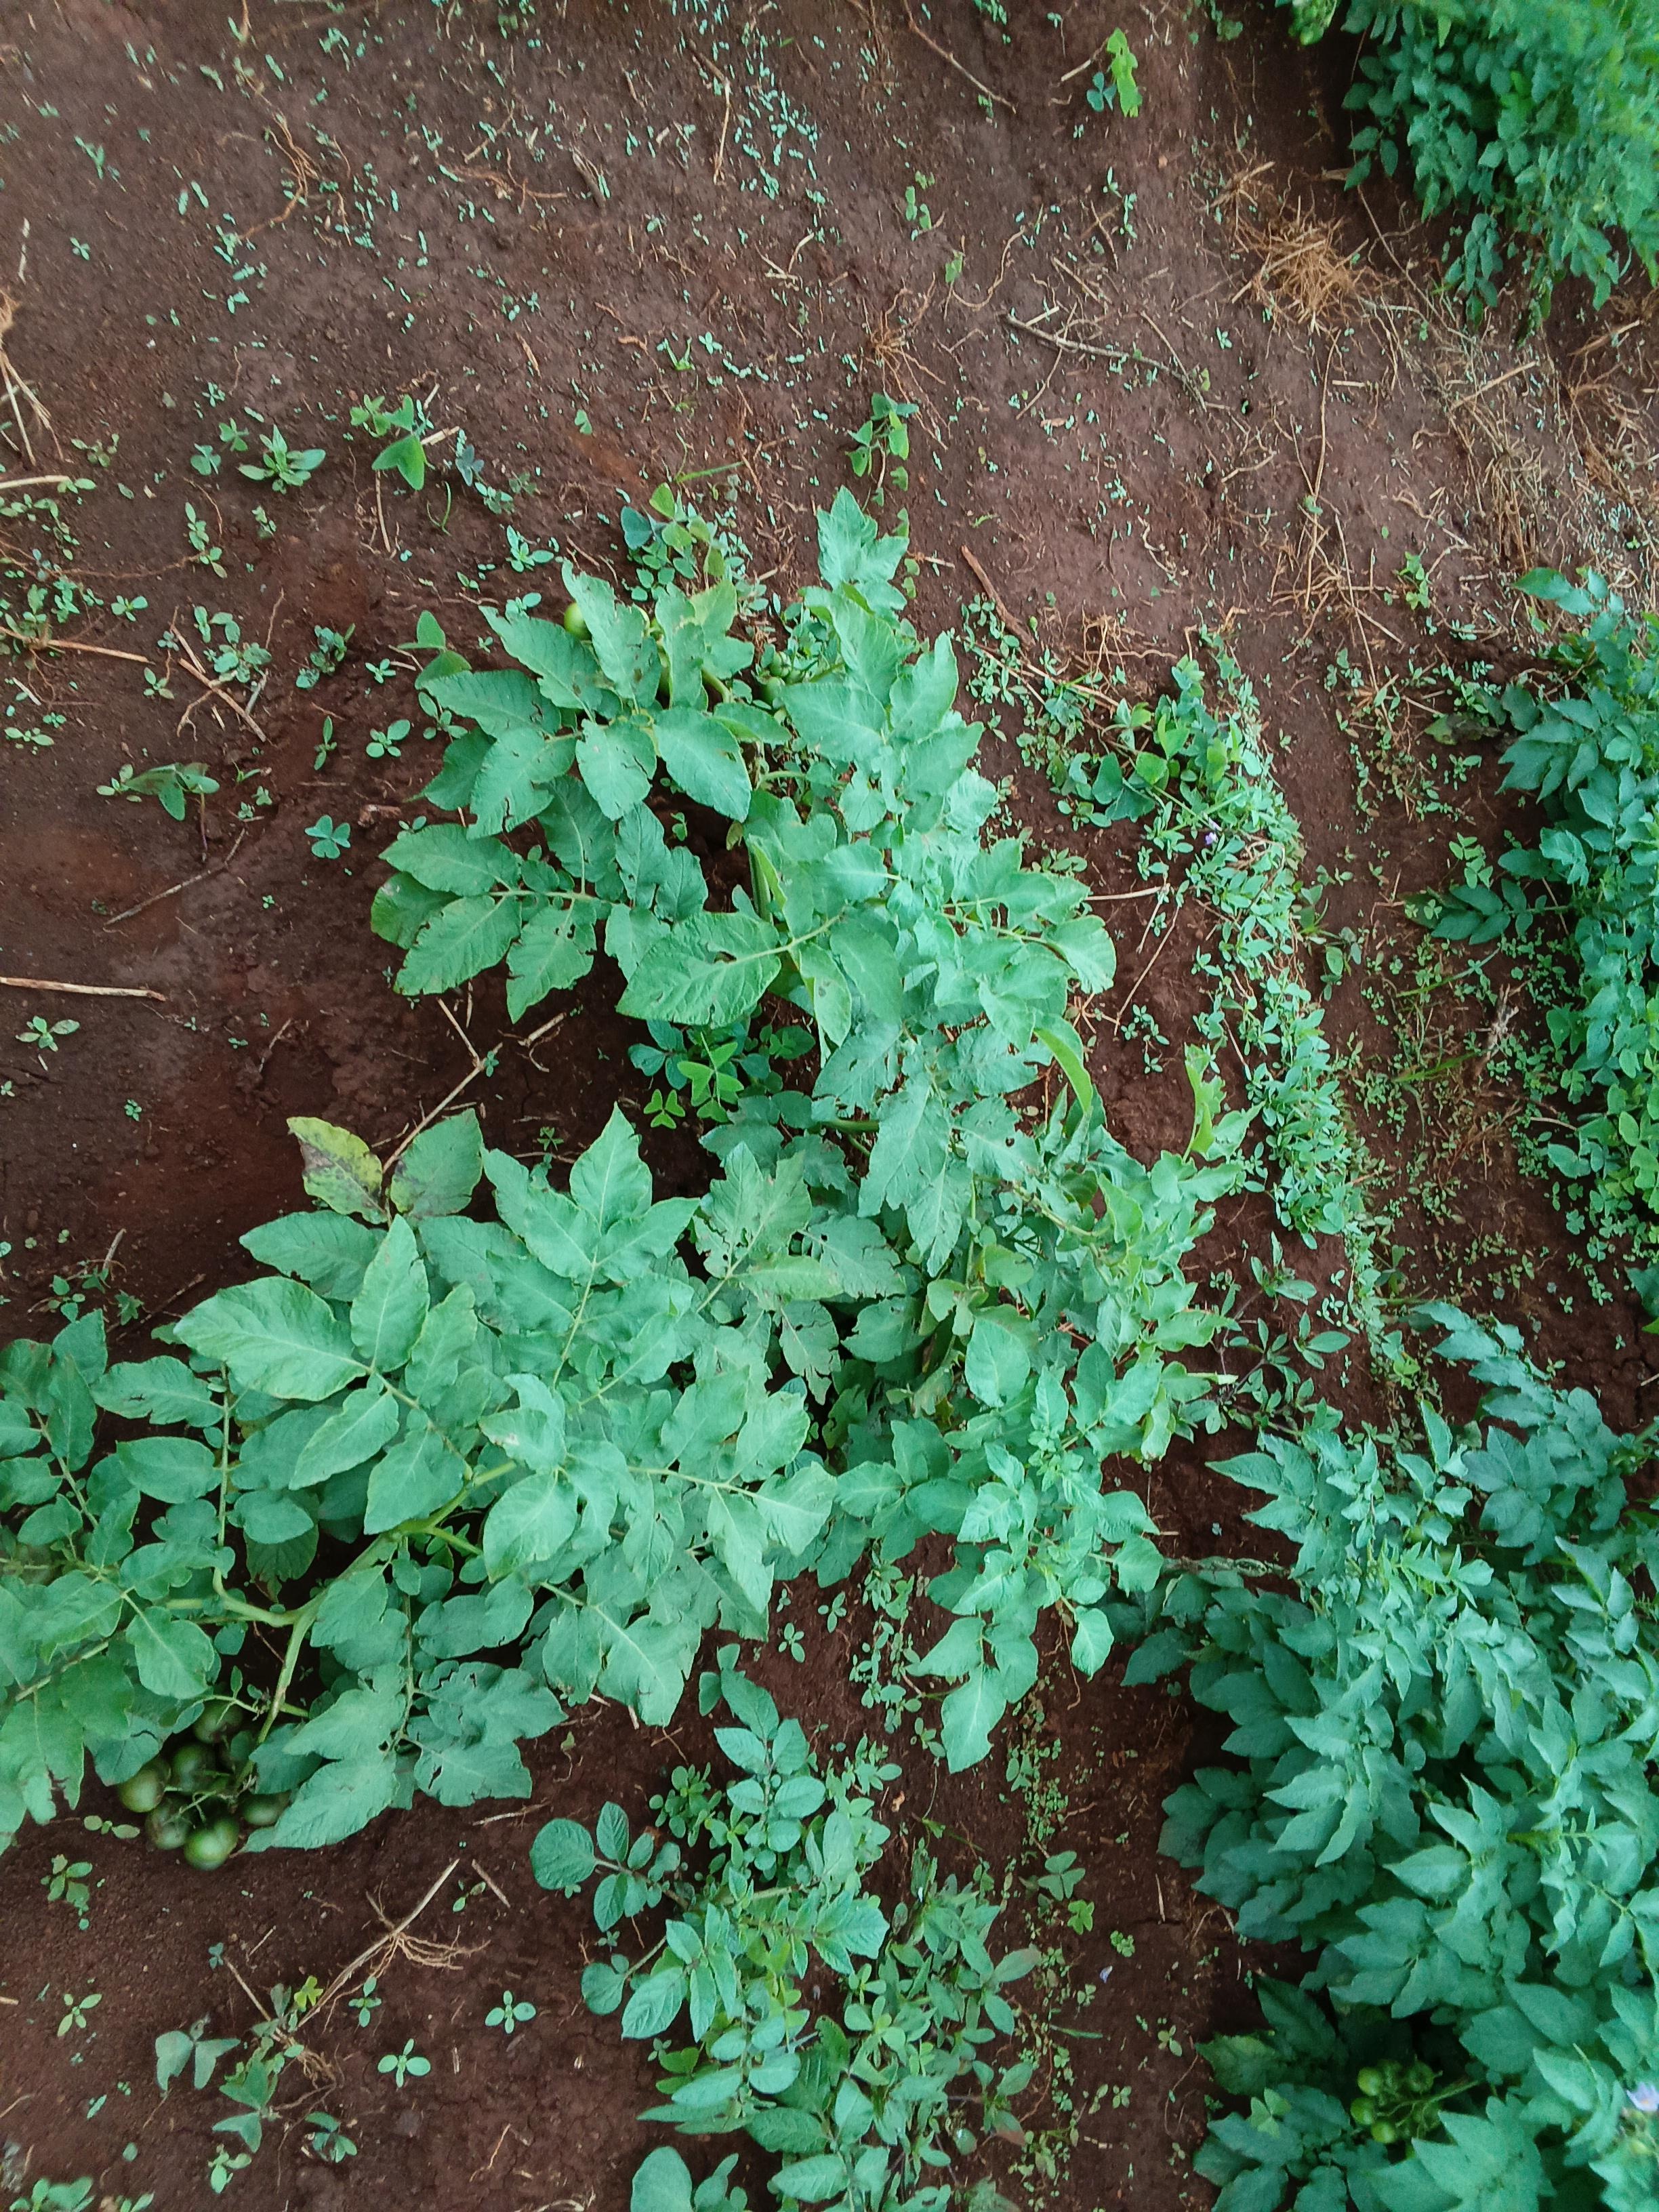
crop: potato
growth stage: flowering
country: Kenya
